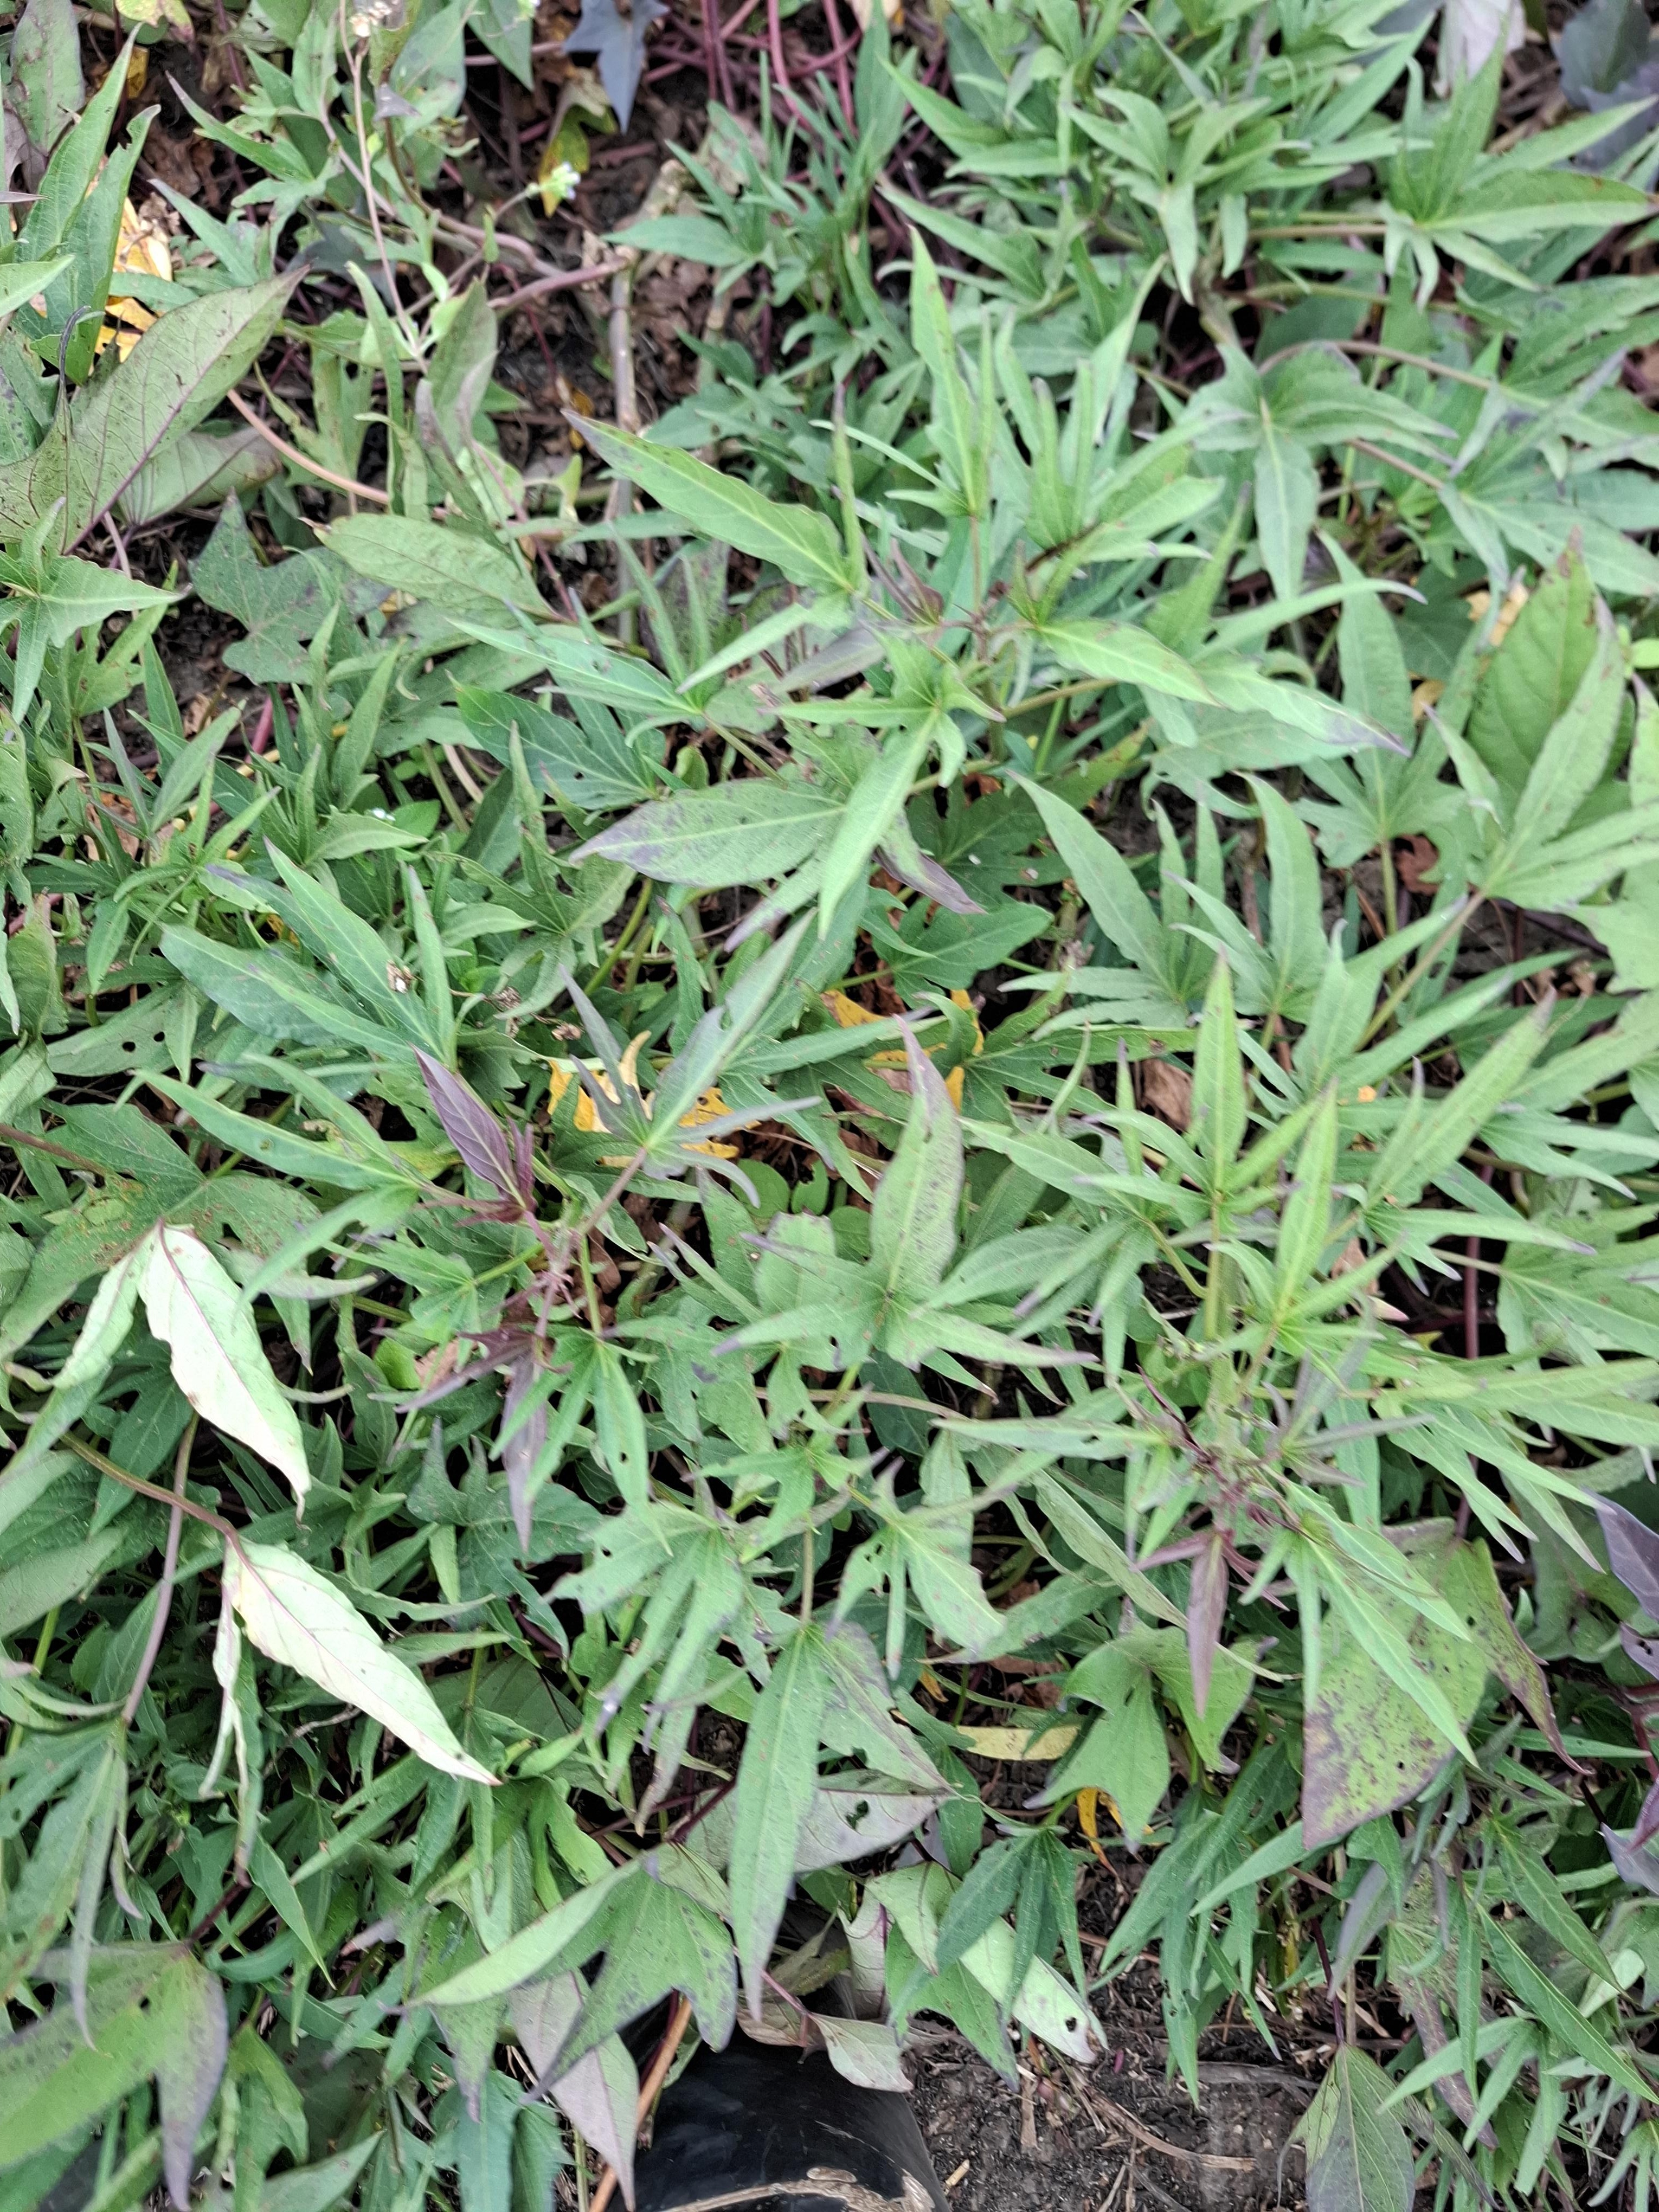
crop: sweet potato
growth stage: flowering
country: Tanzania
